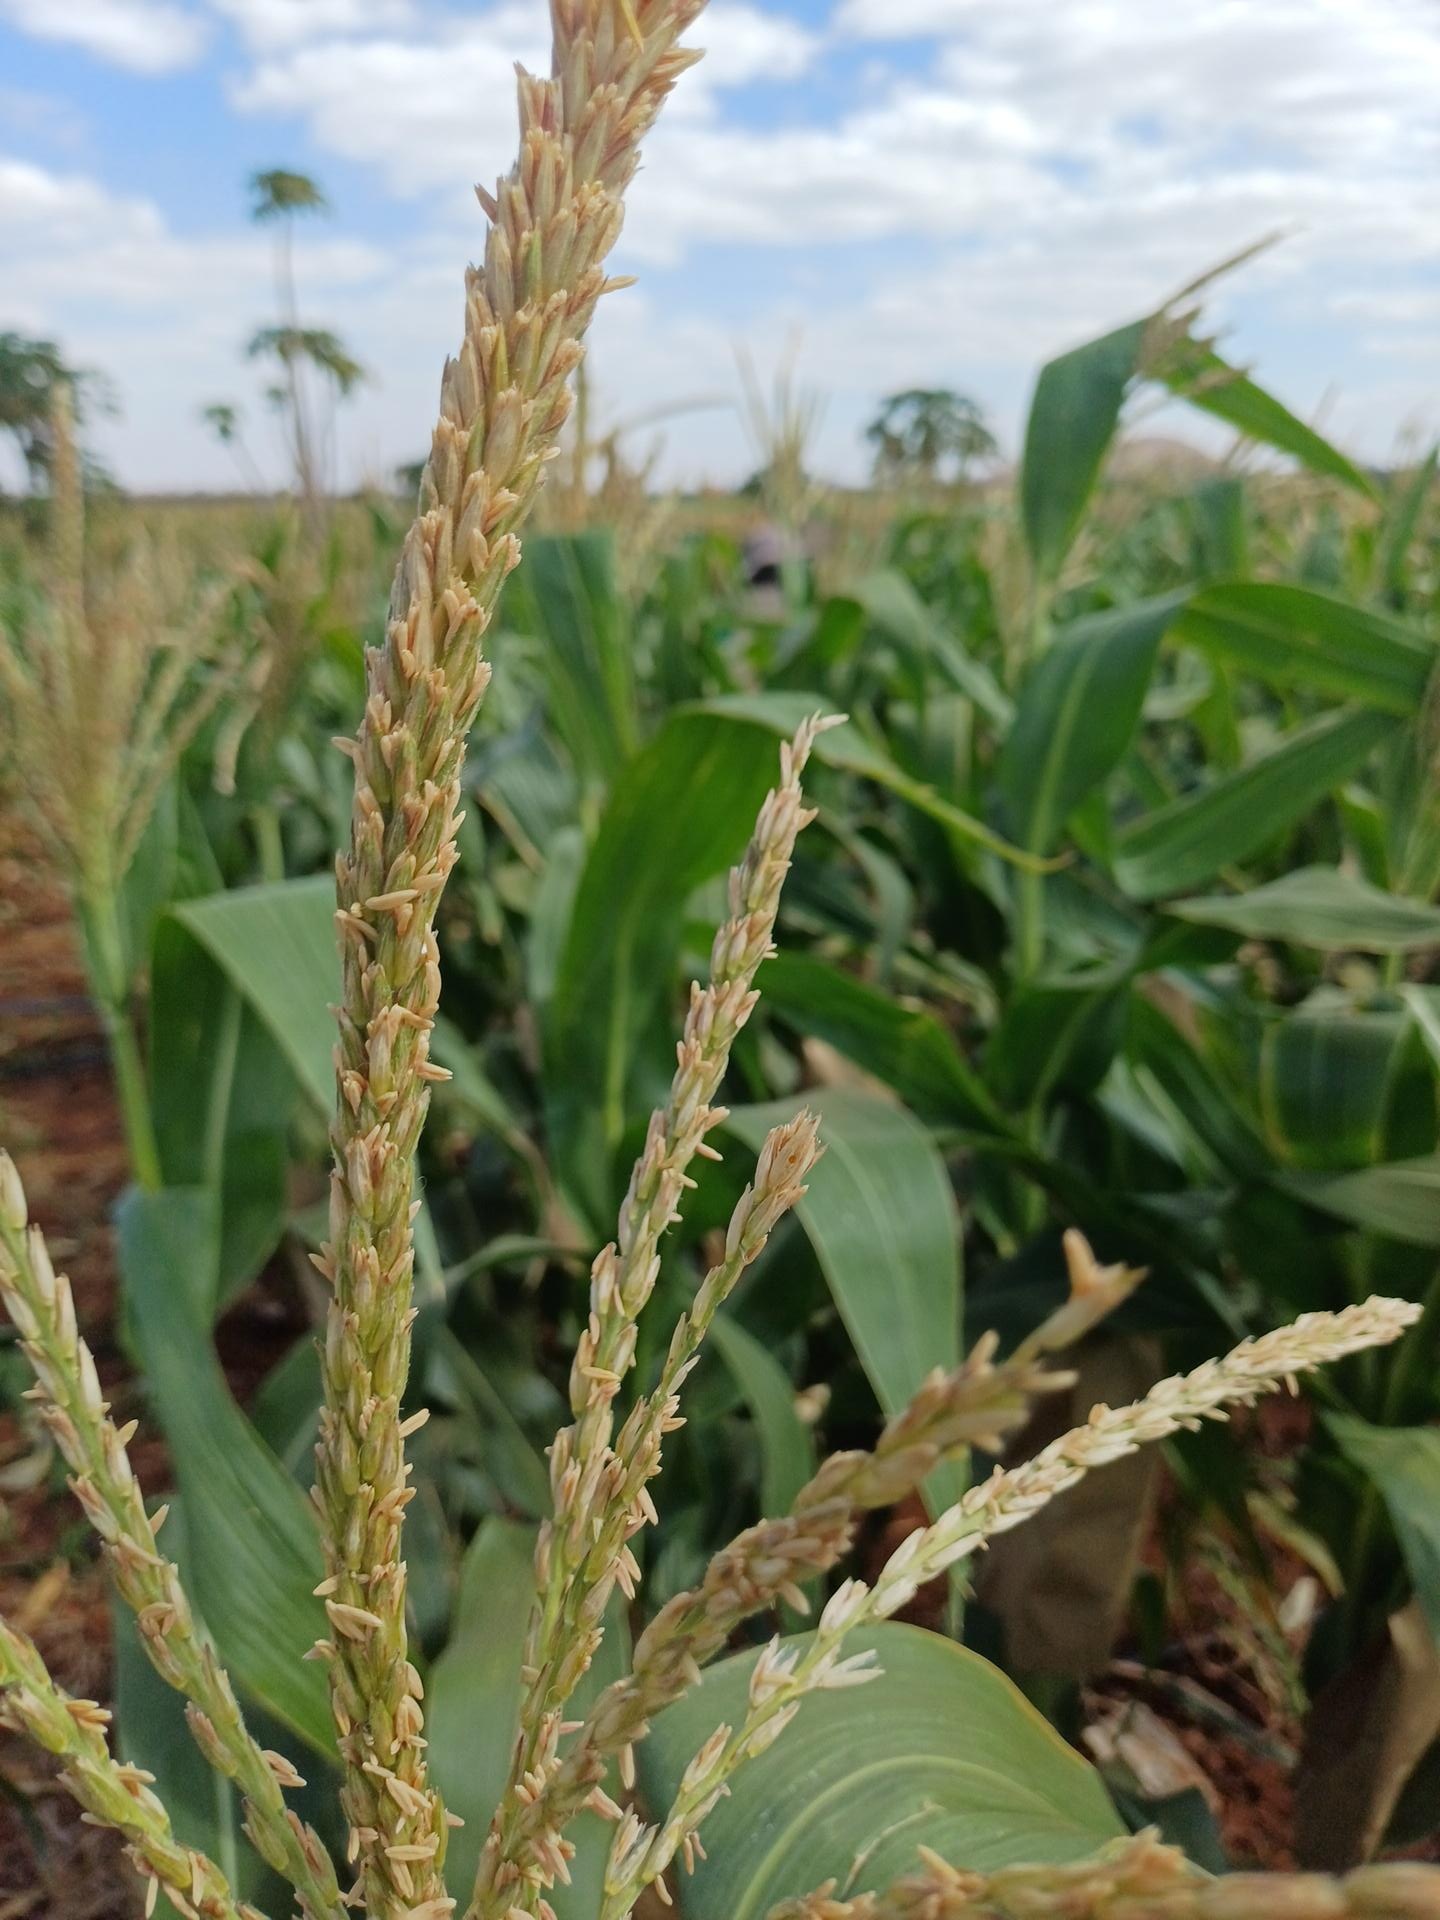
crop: maize
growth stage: flowering
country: Kenya
